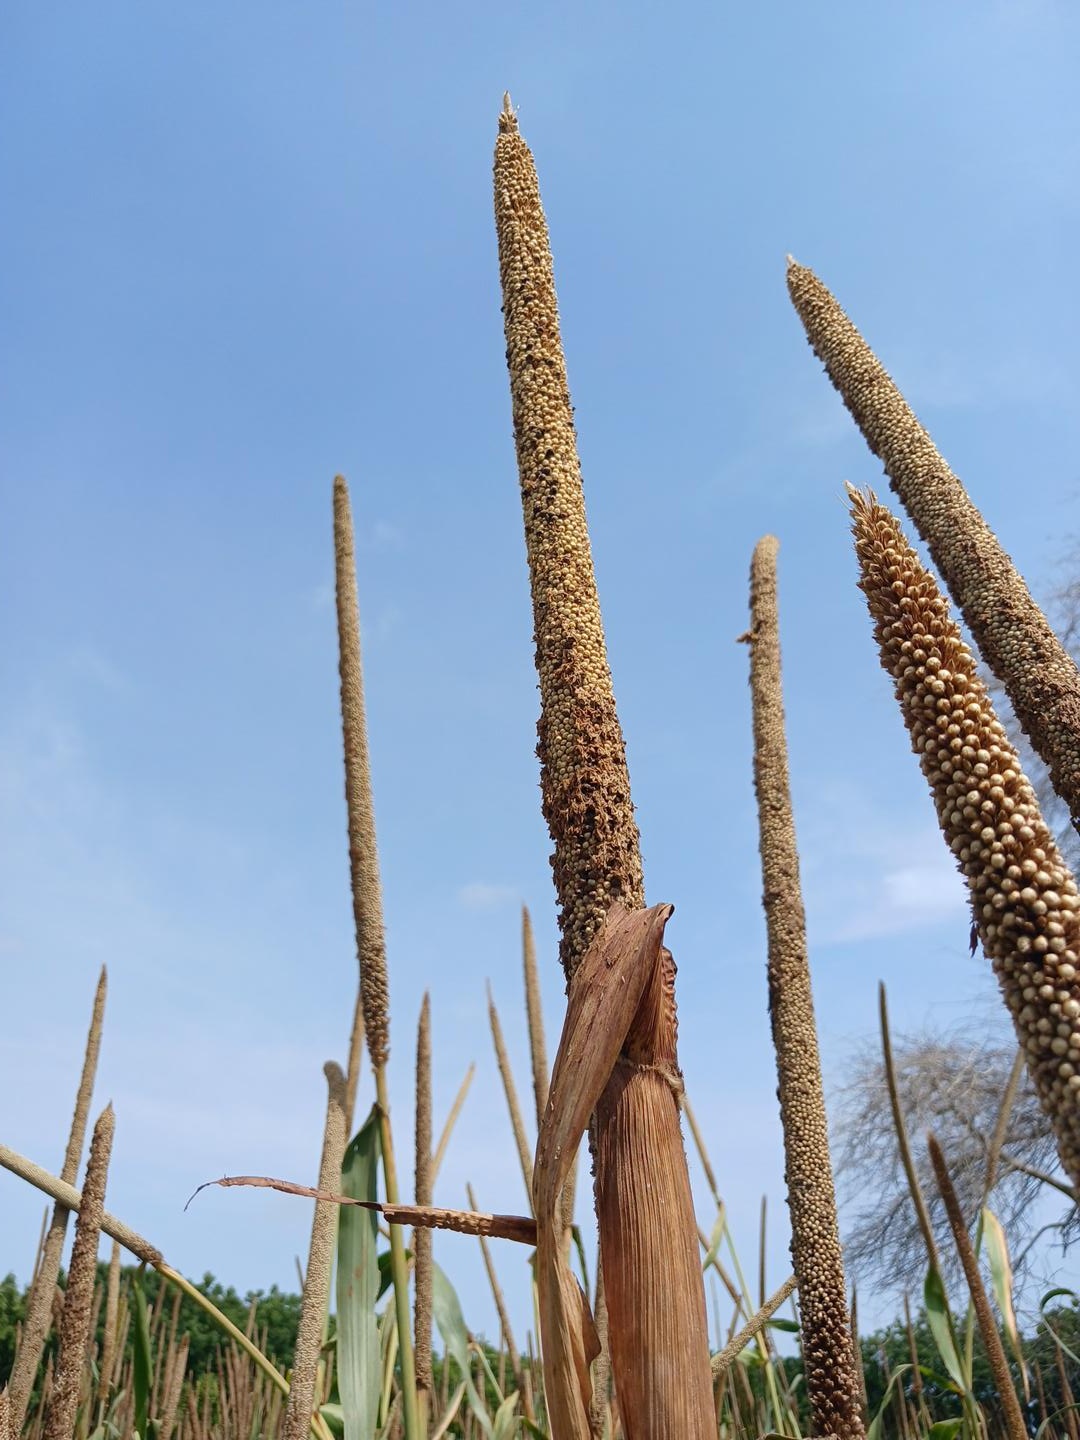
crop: pearl millet
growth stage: maturity
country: Senegal
